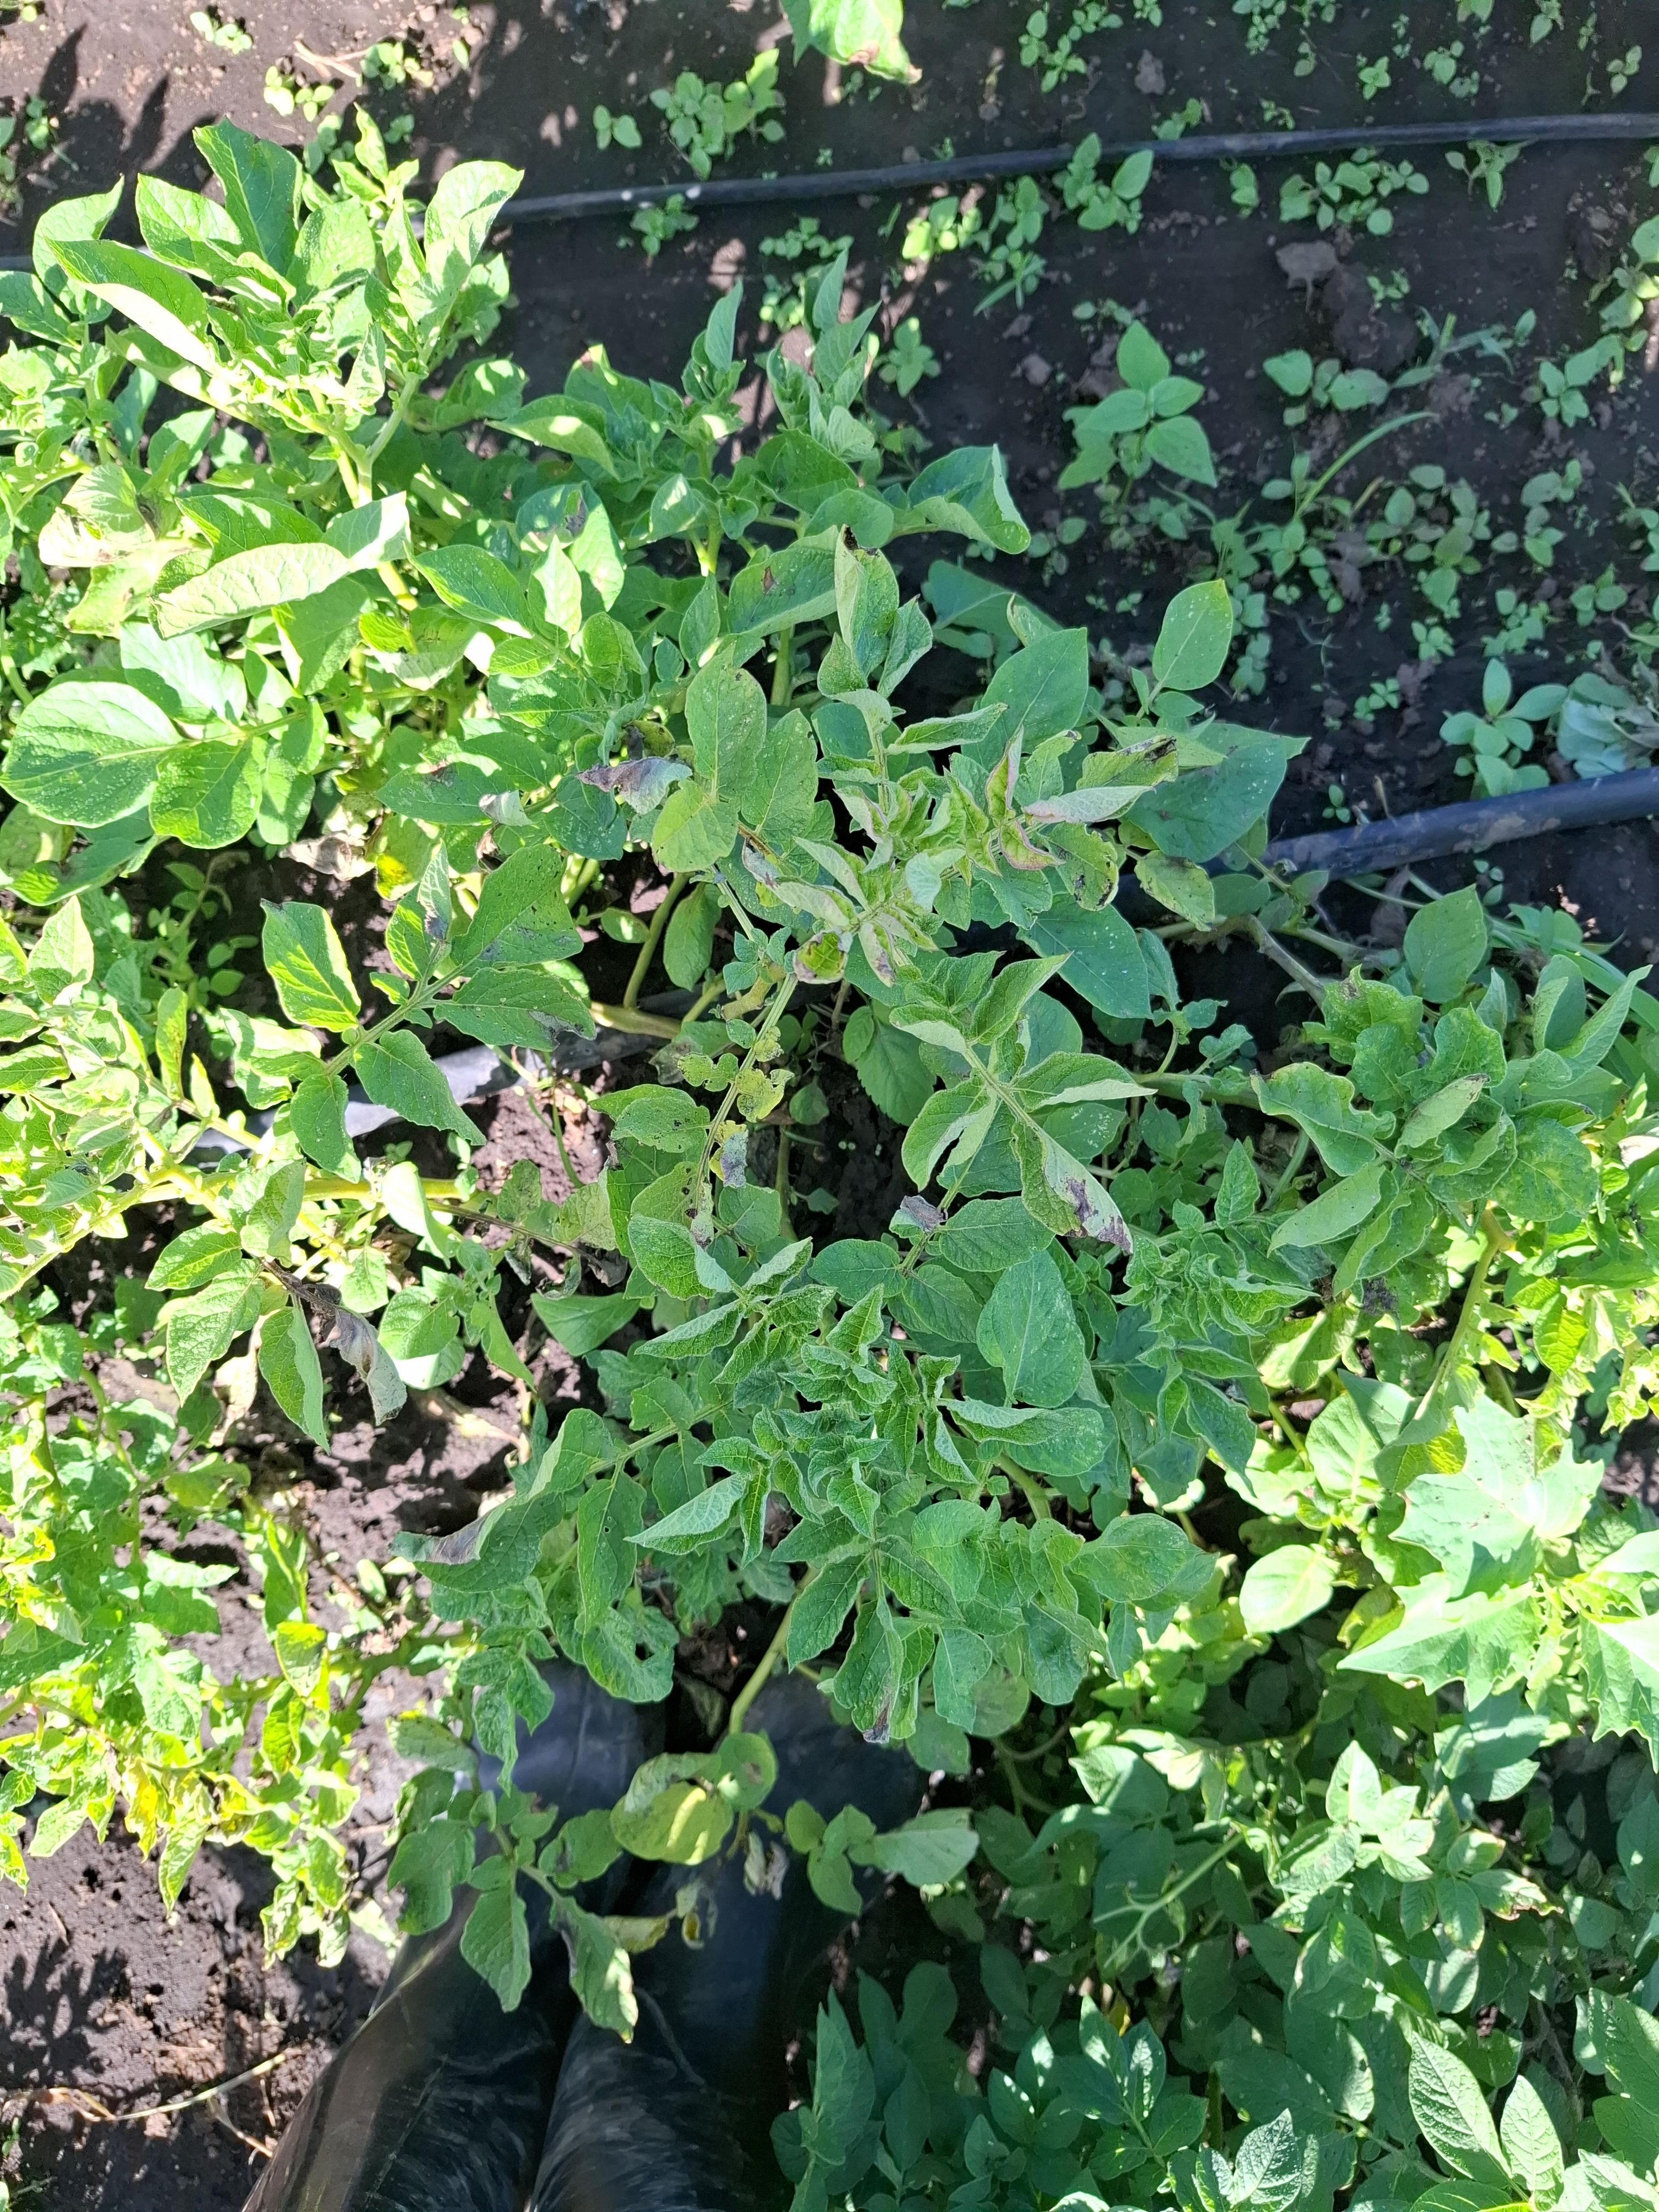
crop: potato
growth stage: flowering
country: Tanzania
